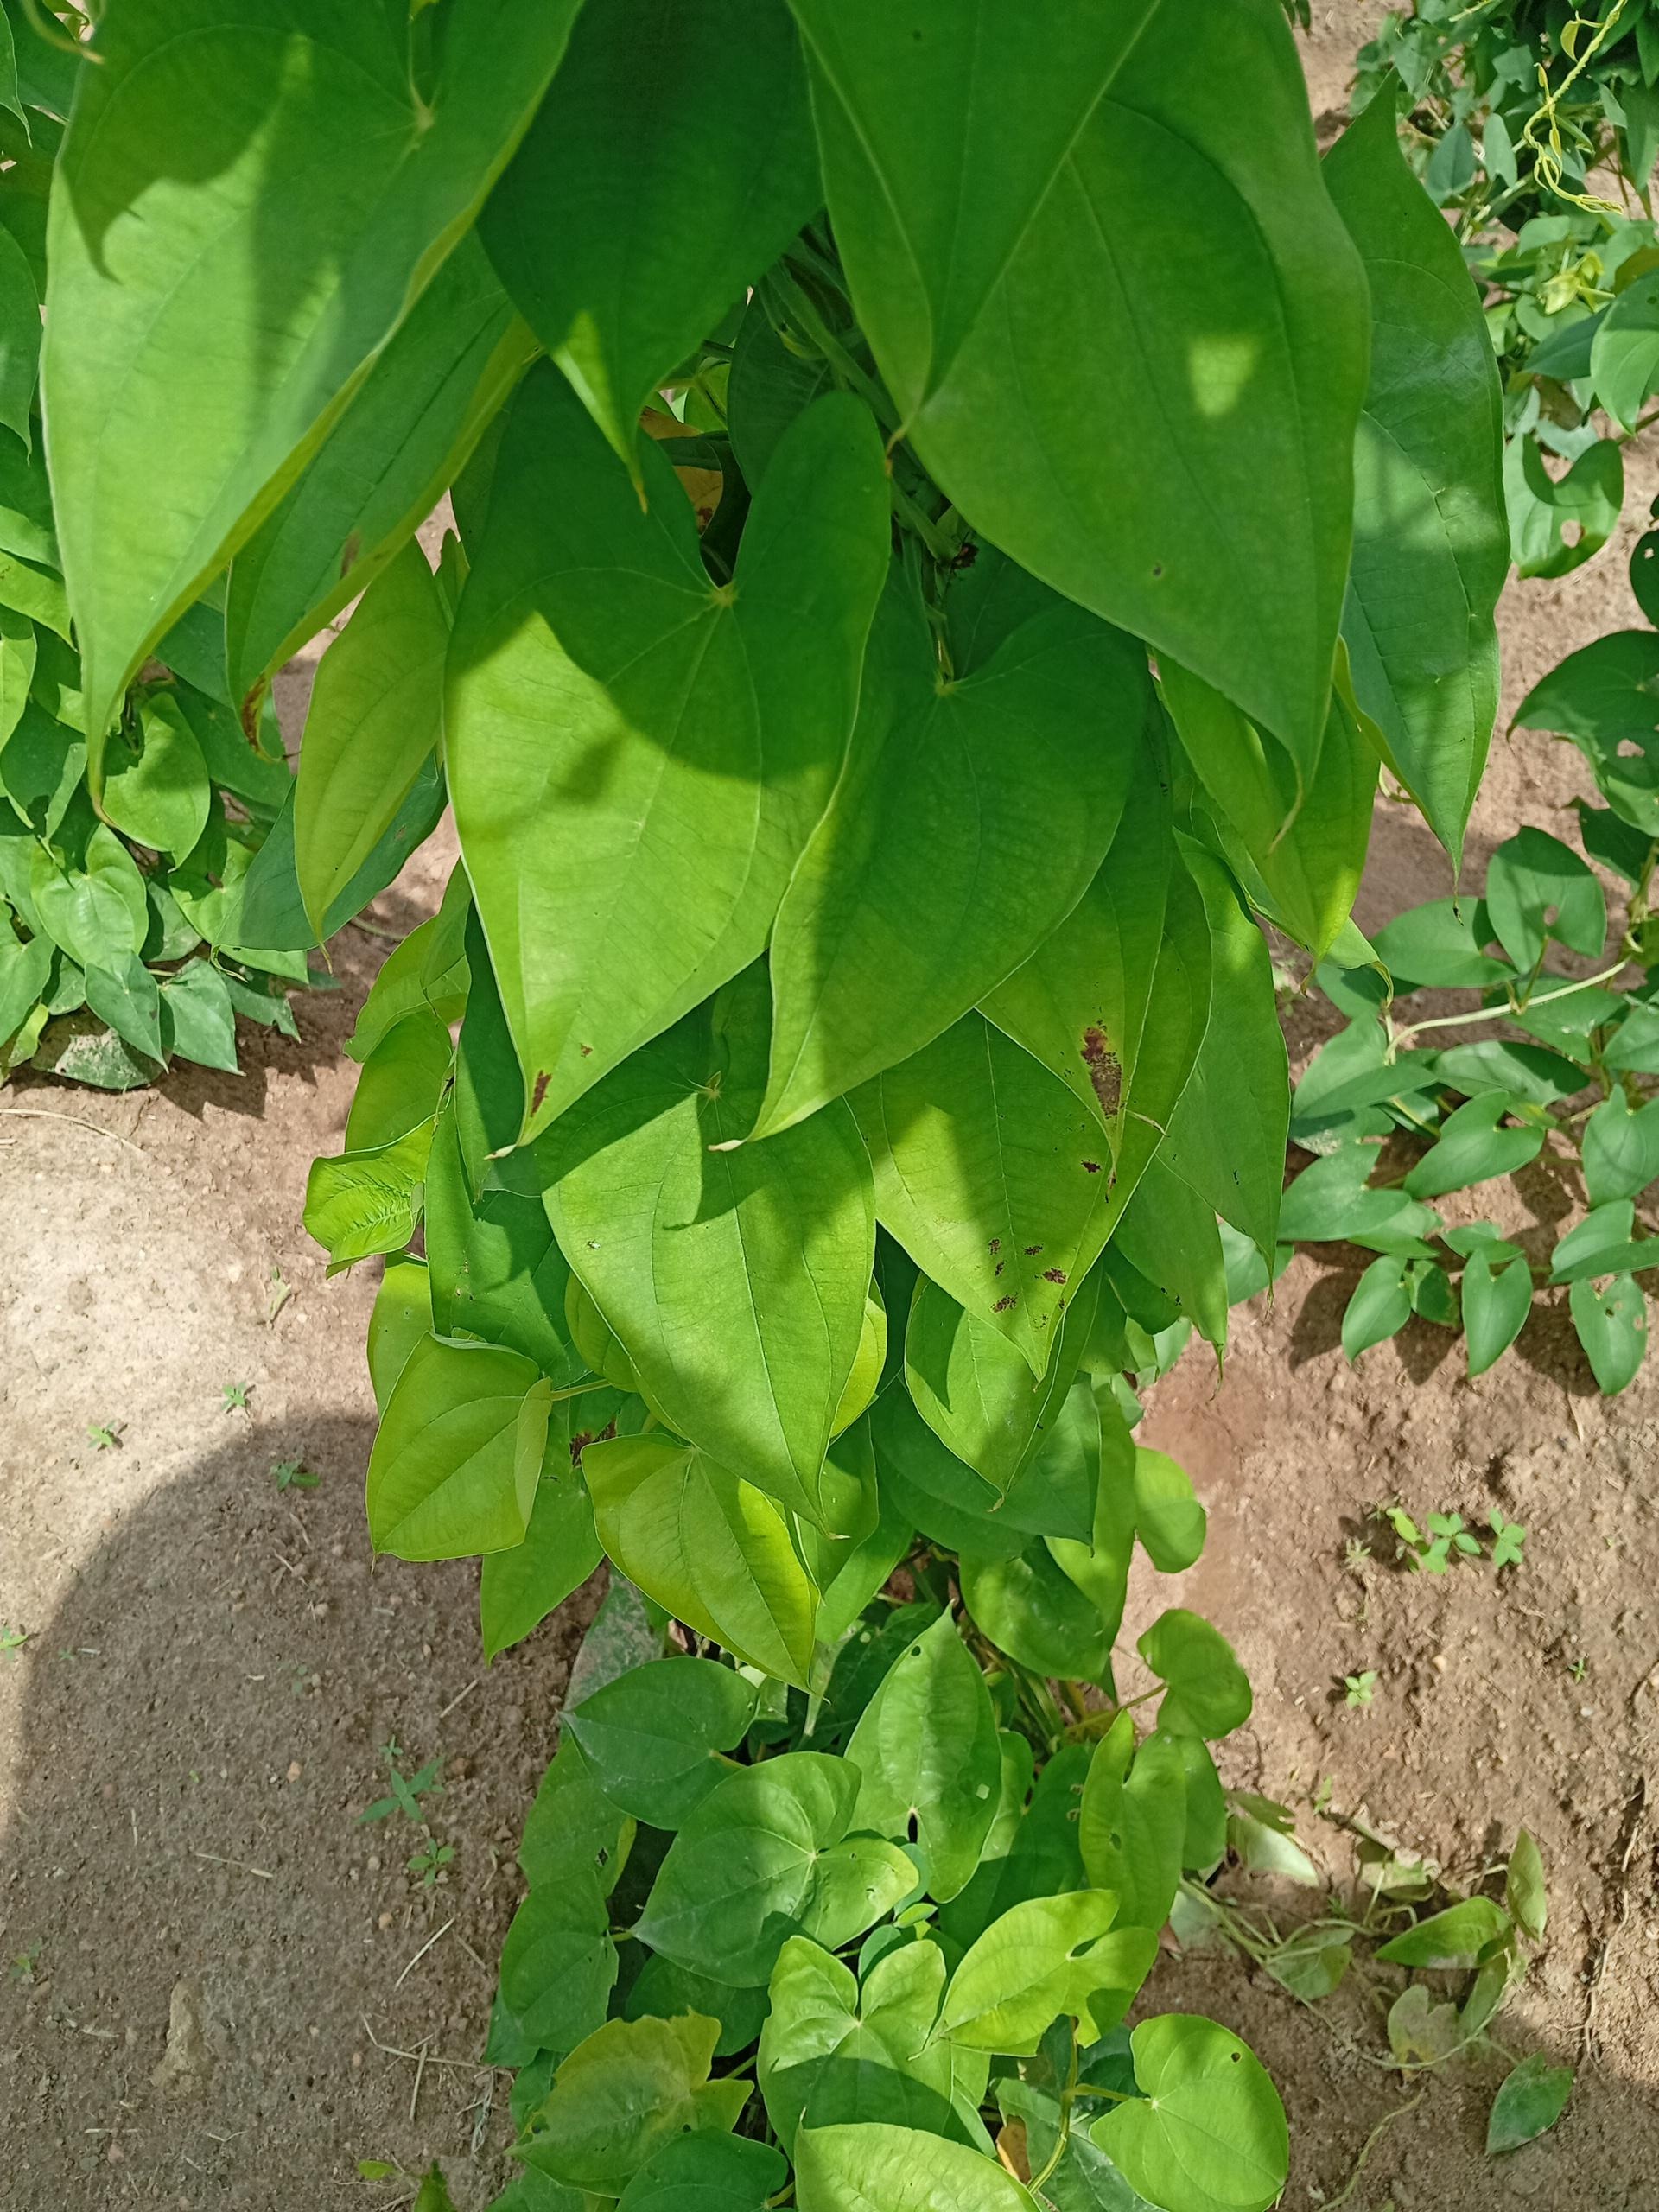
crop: yam
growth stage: vegetative
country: Nigeria
